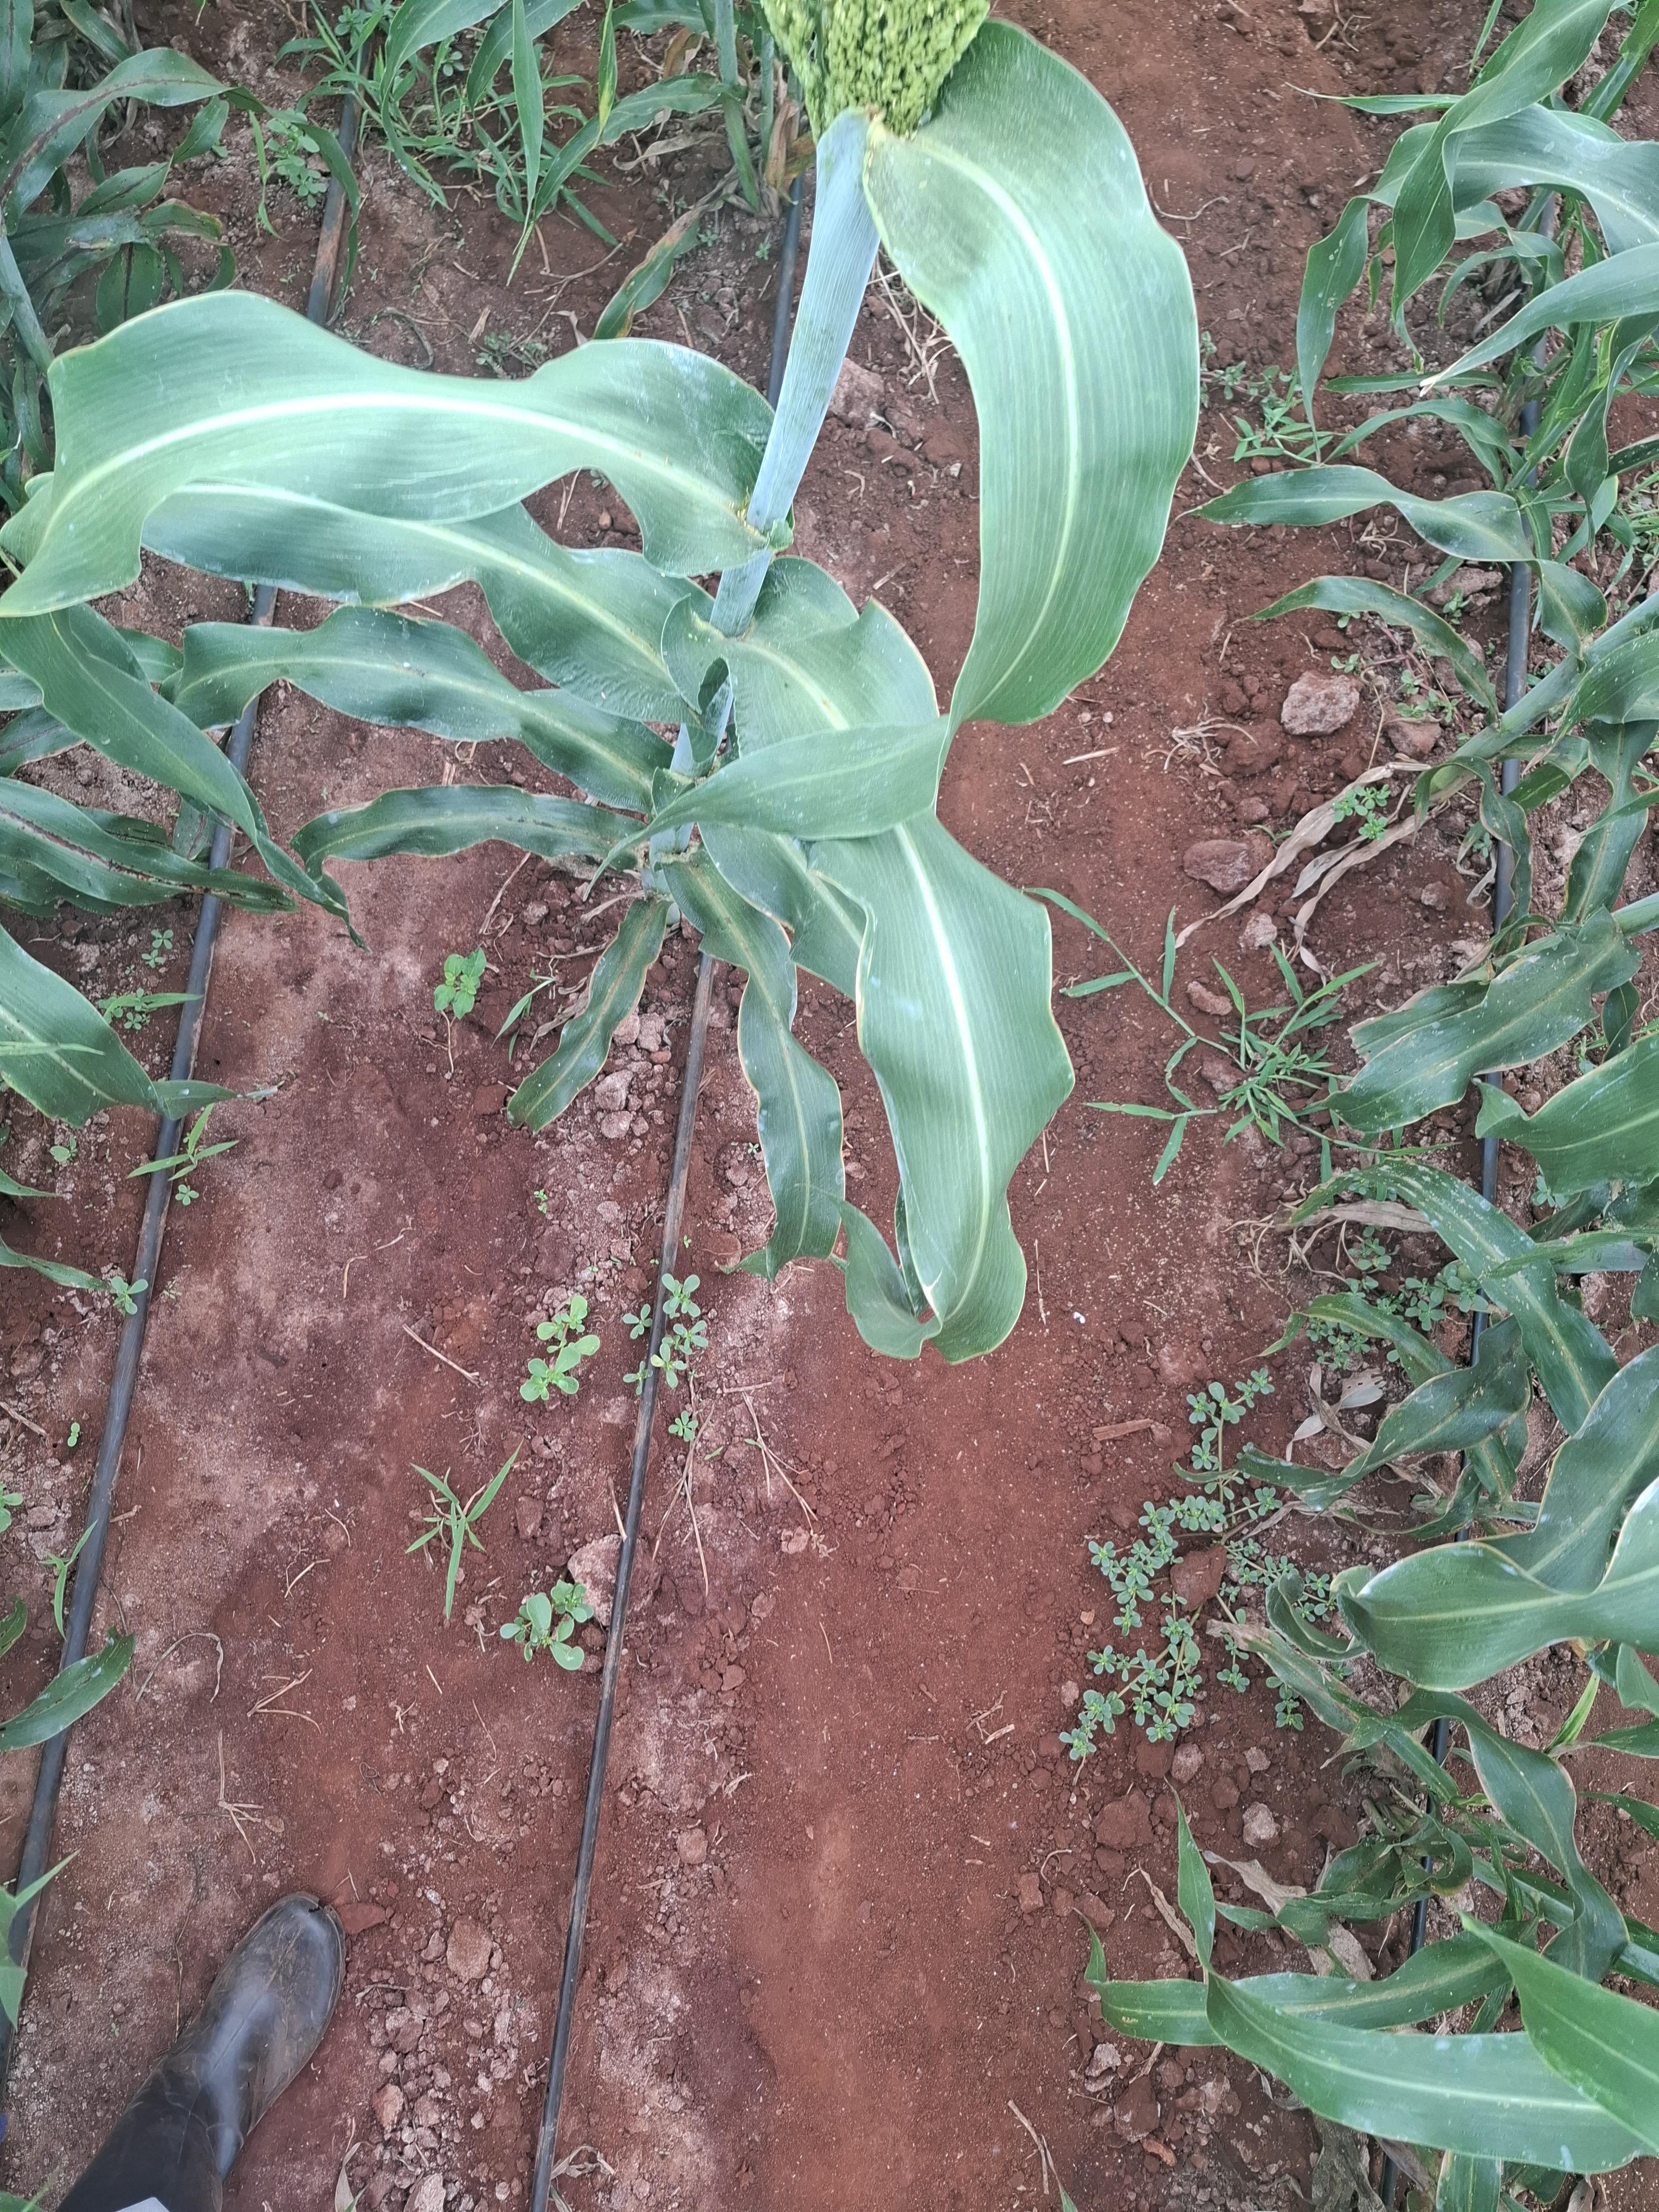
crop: sorghum
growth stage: flowering
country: Kenya
